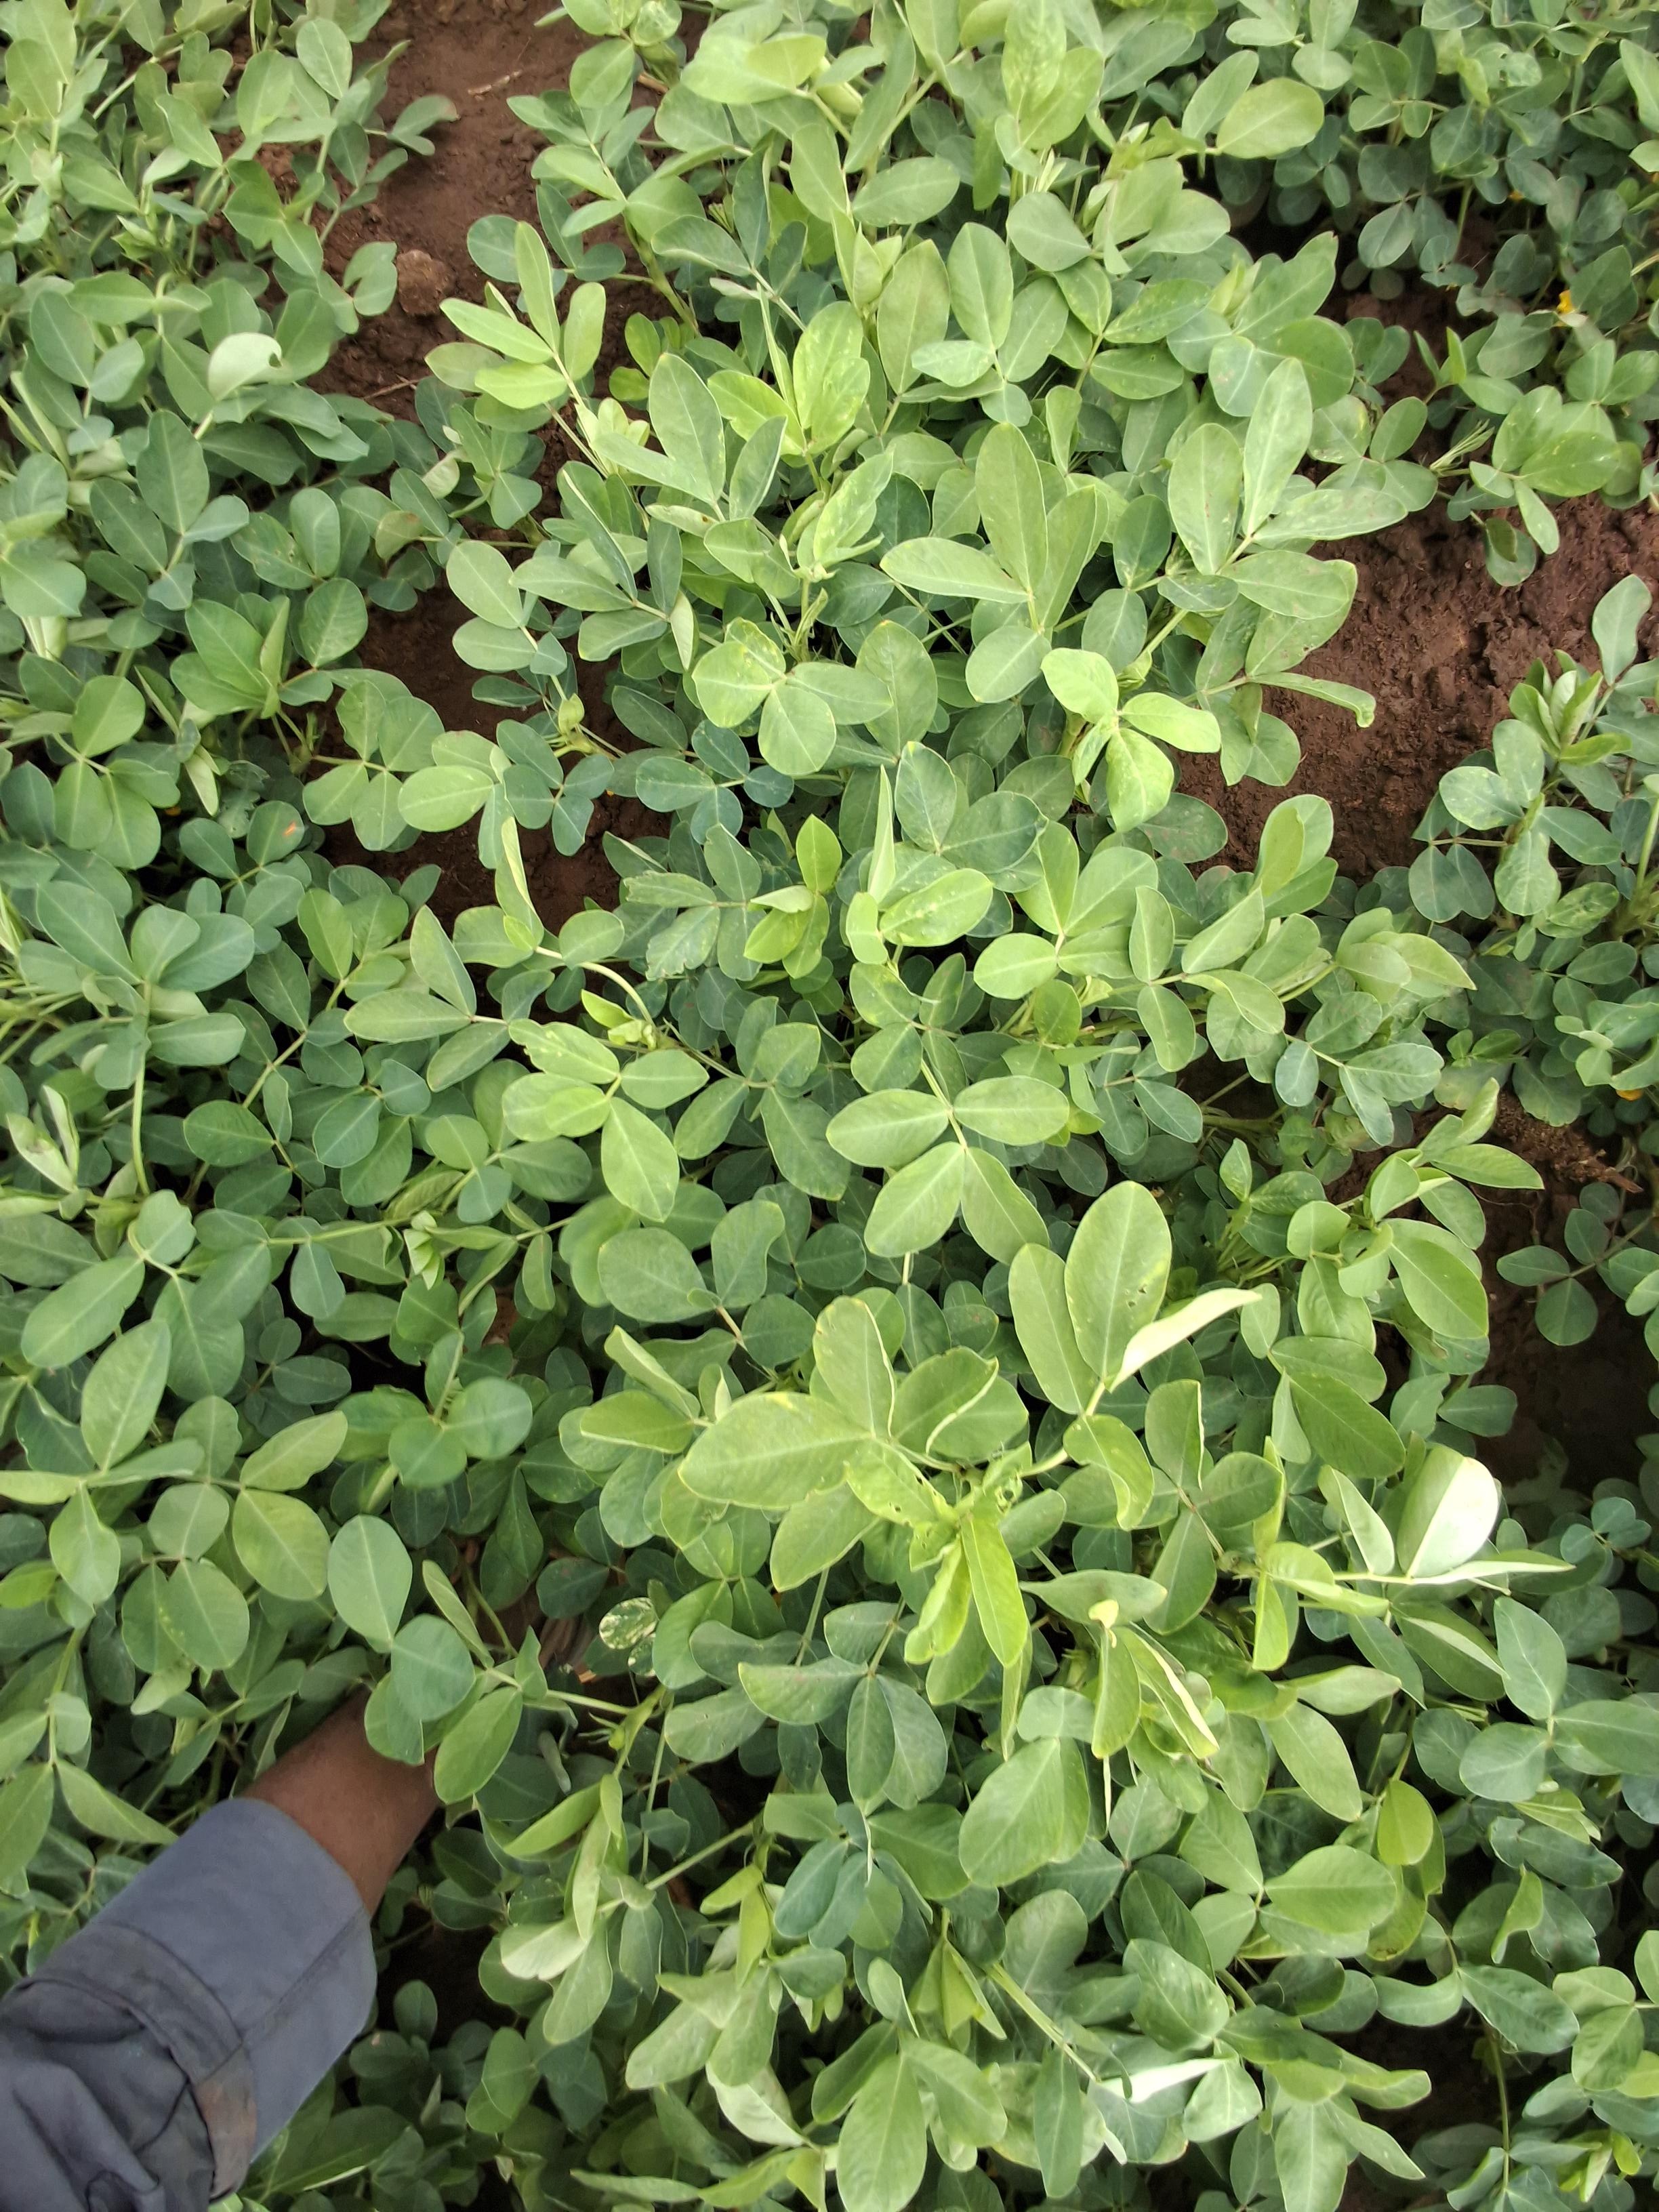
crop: groundnut
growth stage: flowering
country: Kenya
